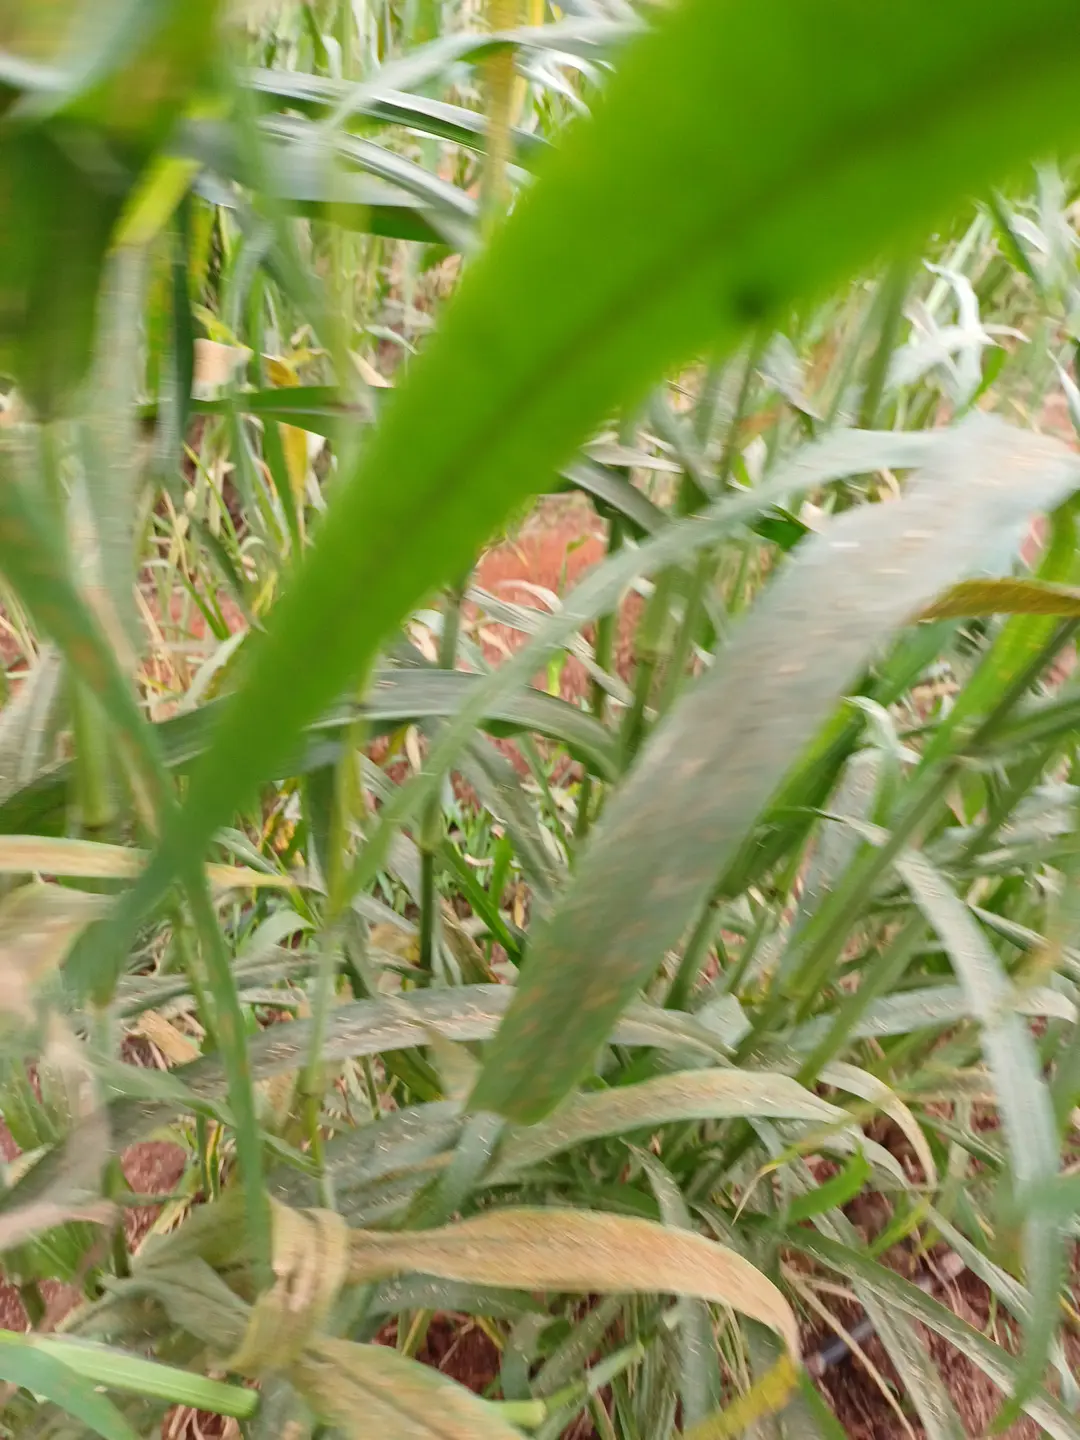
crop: pearl millet
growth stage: filling grain
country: Kenya
